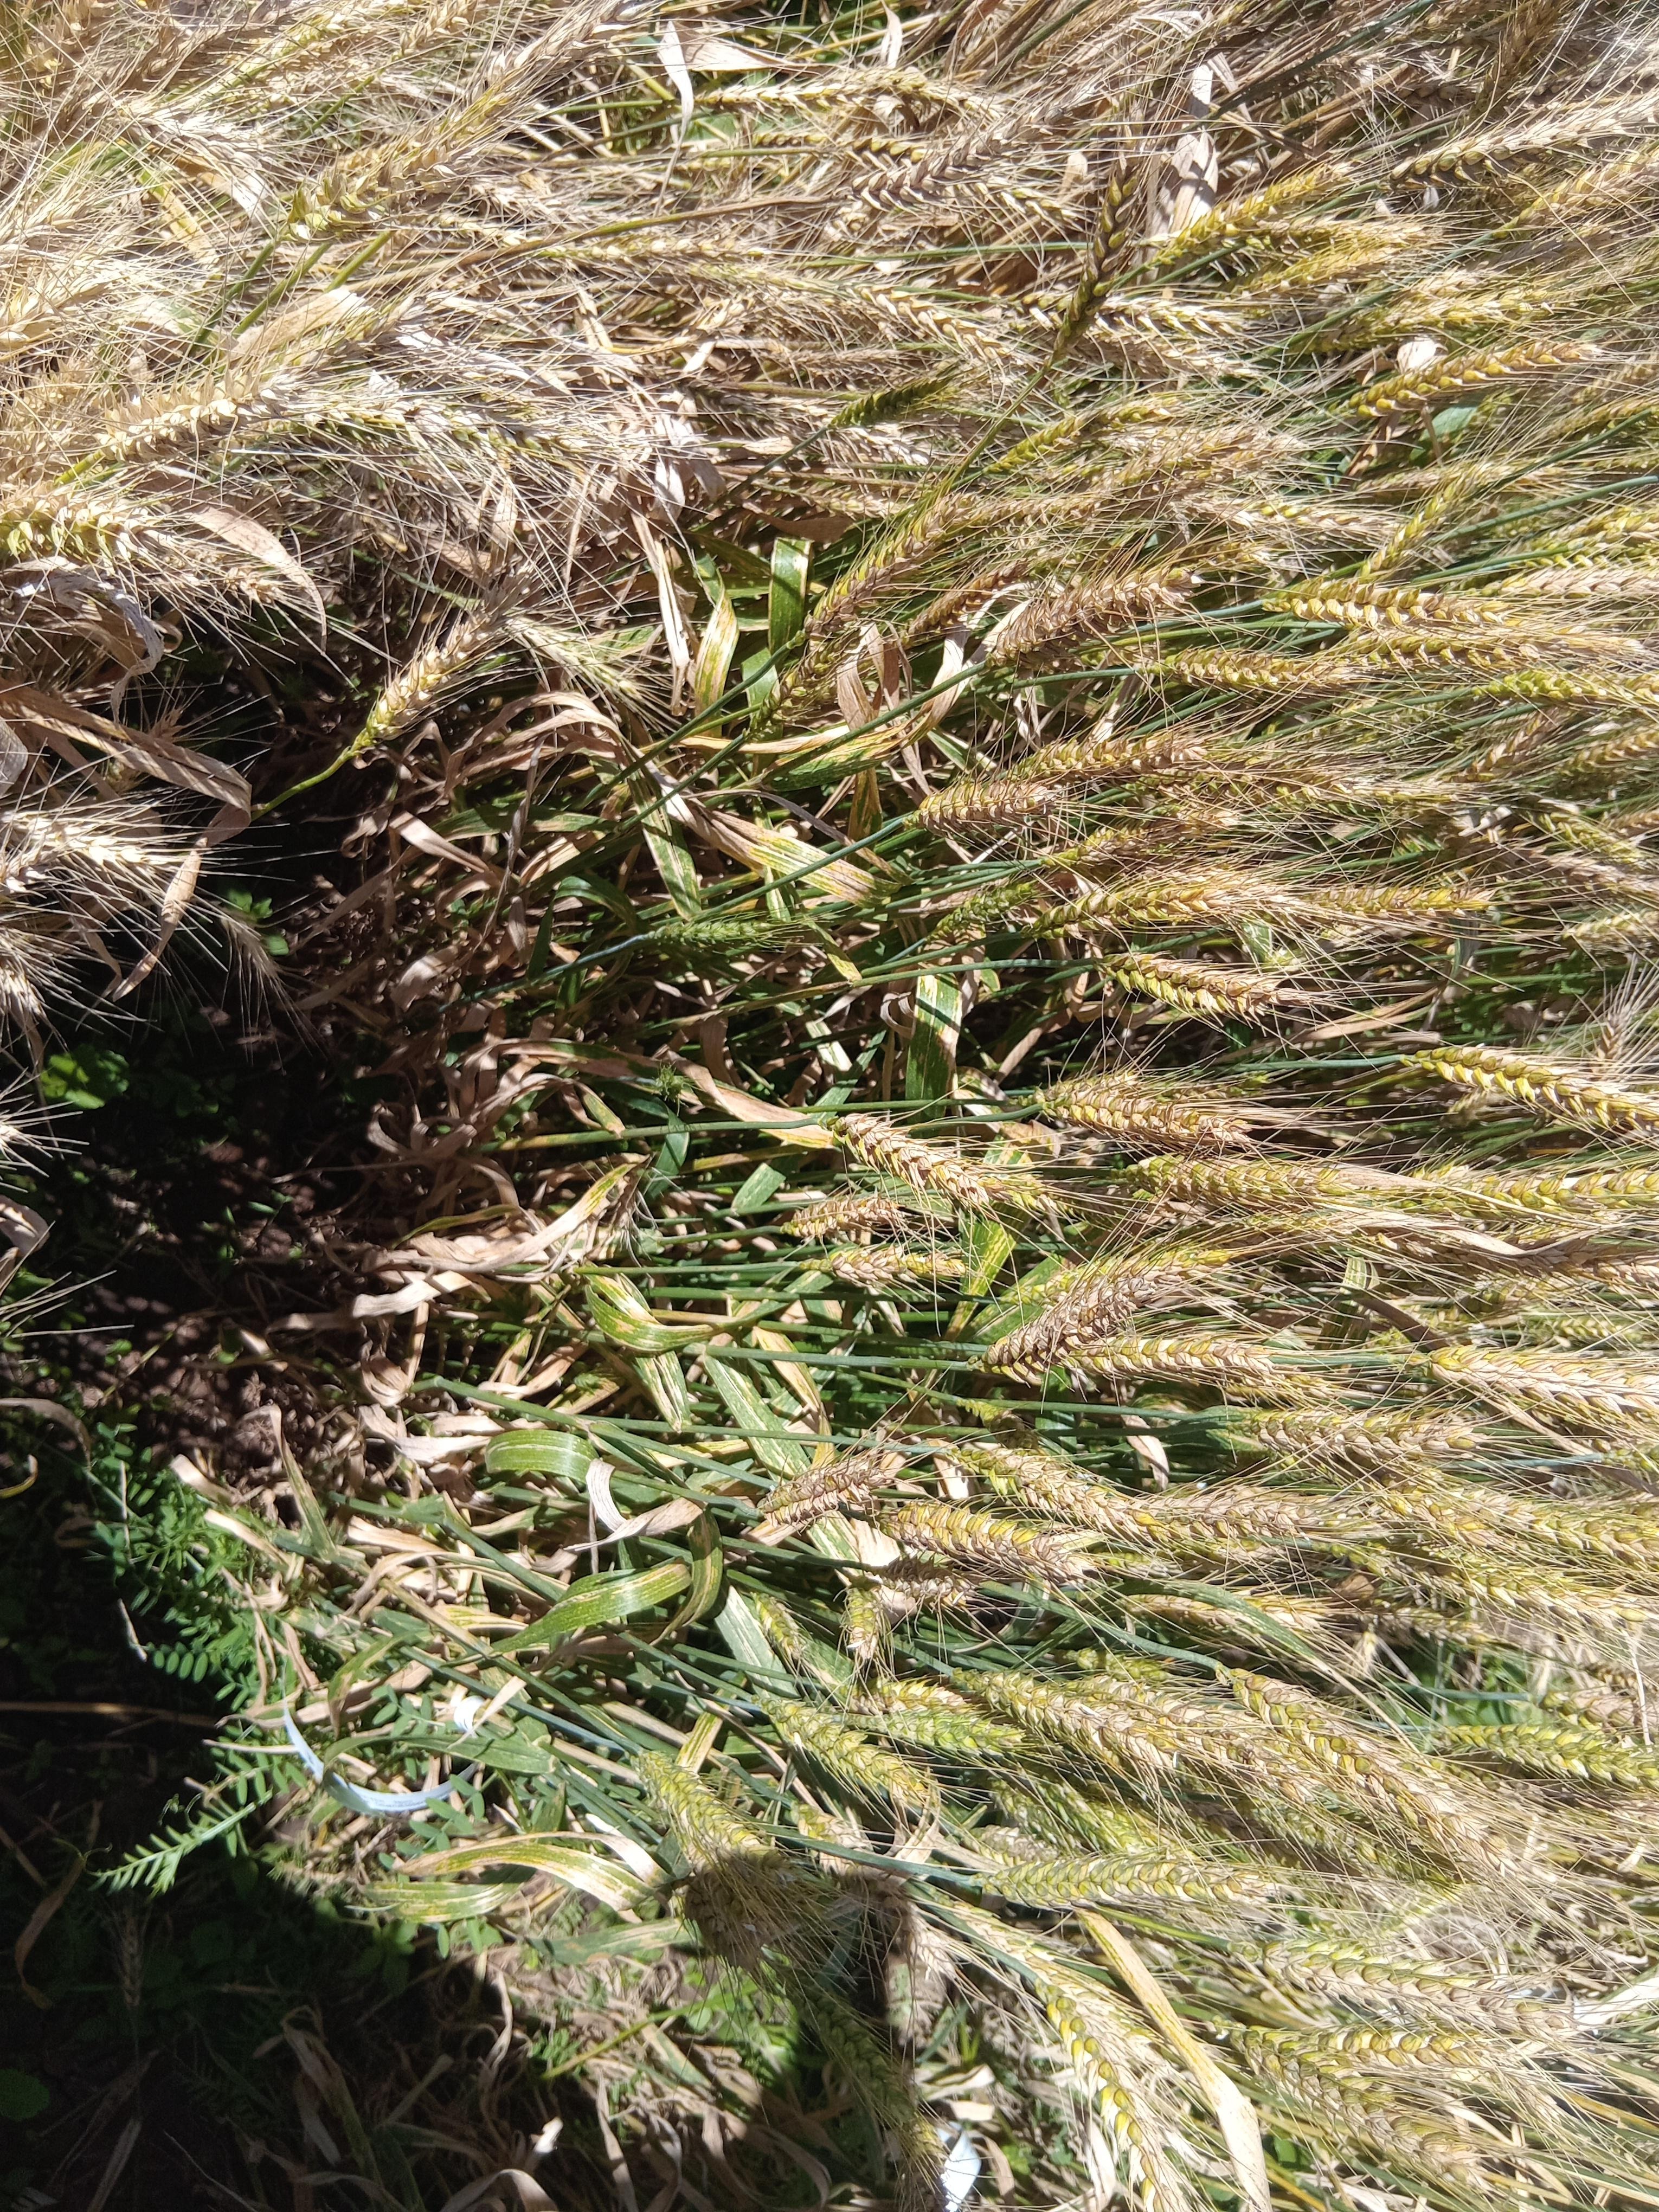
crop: wheat
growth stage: maturity
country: Kenya
